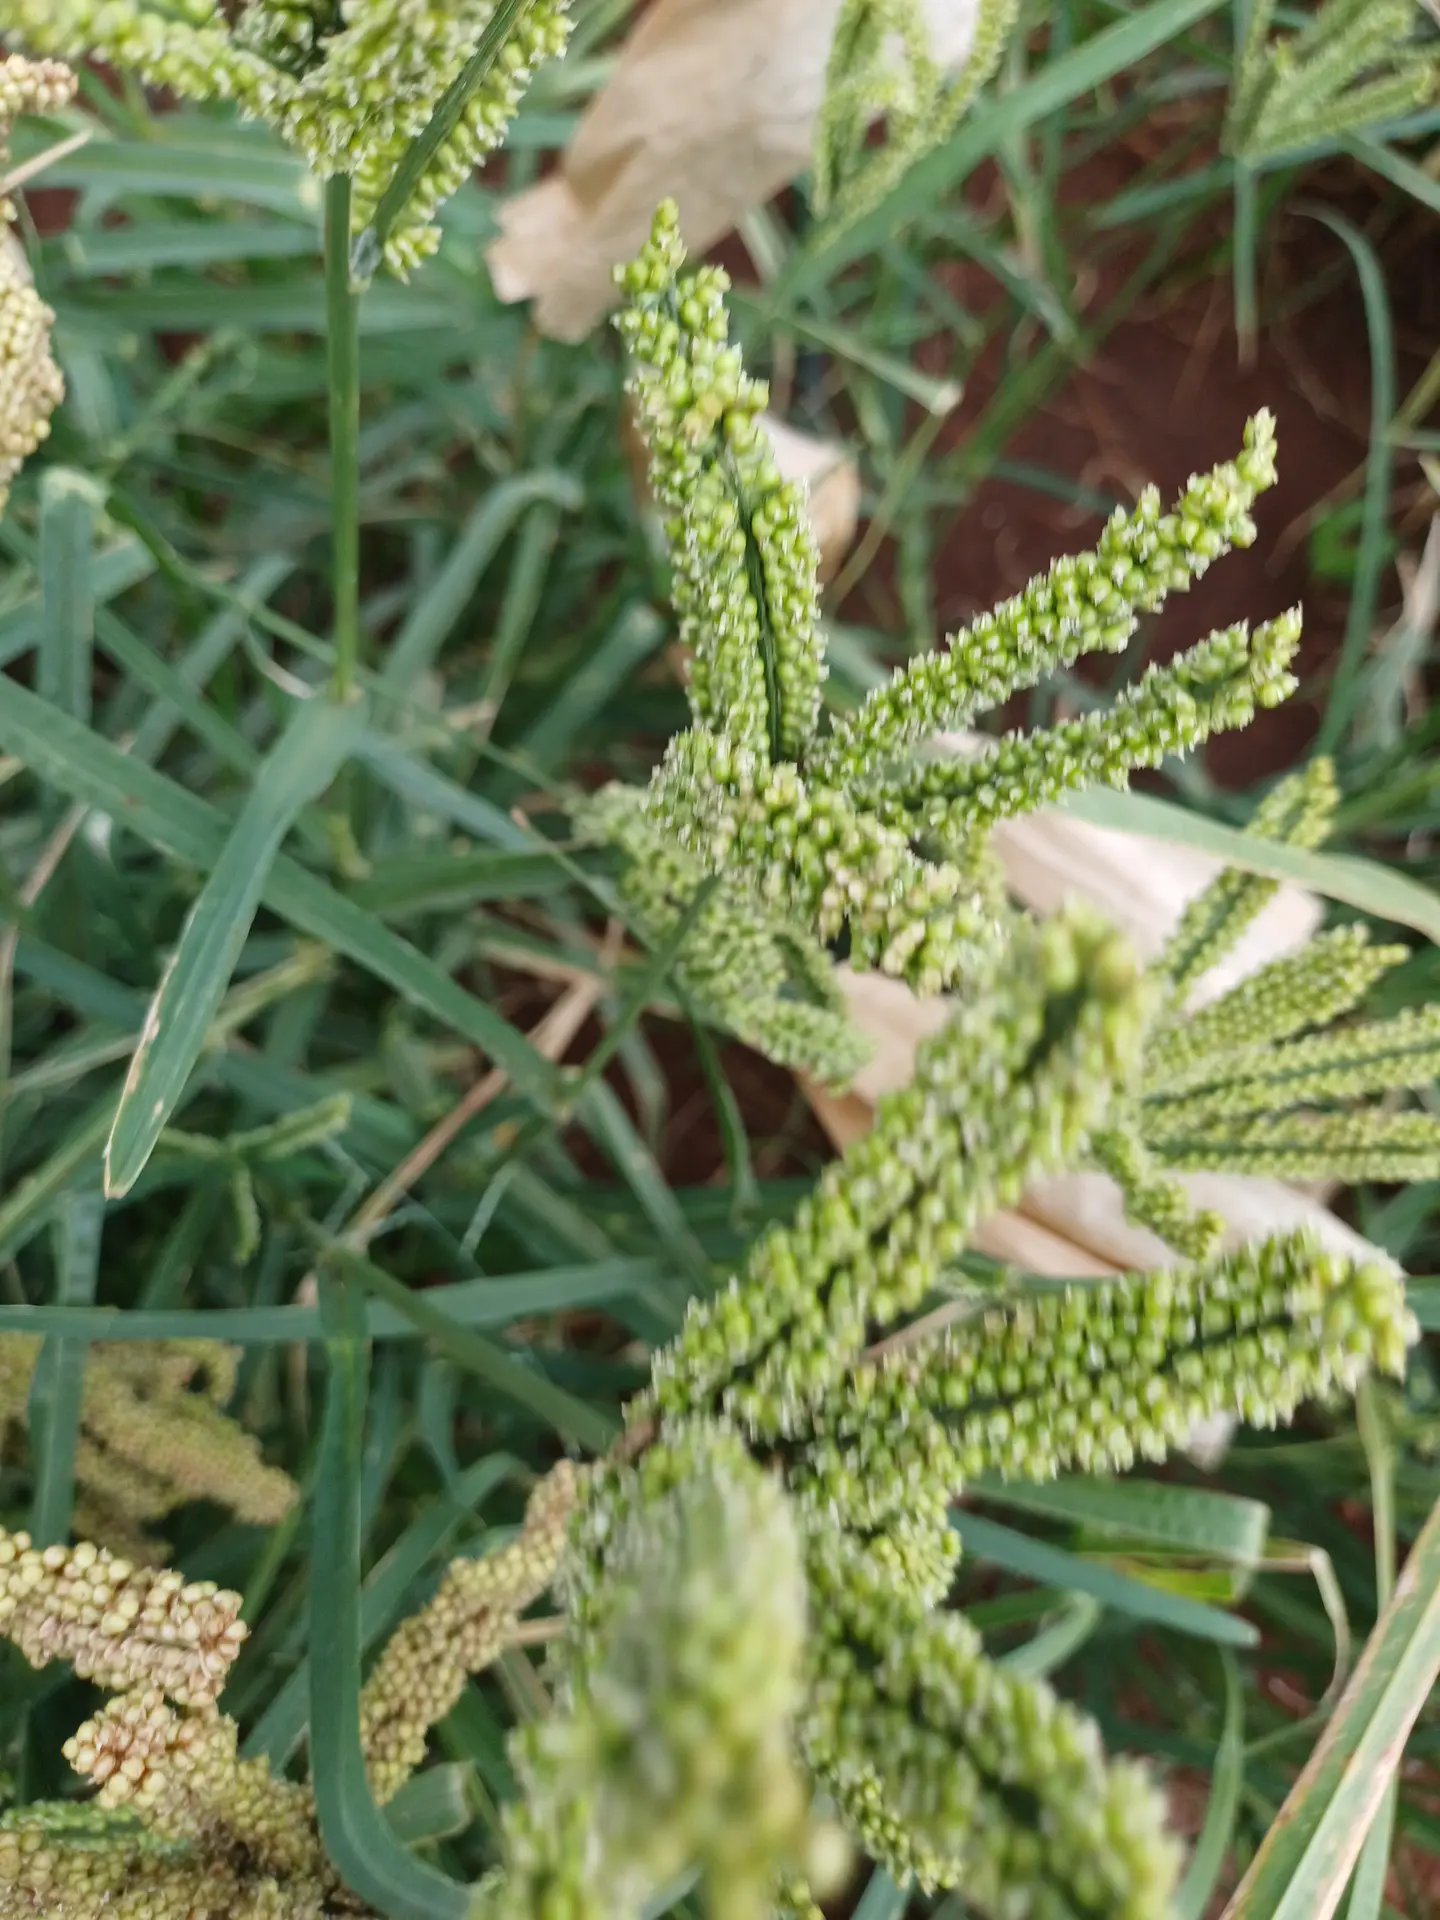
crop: finger millet
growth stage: filling grain
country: Kenya
